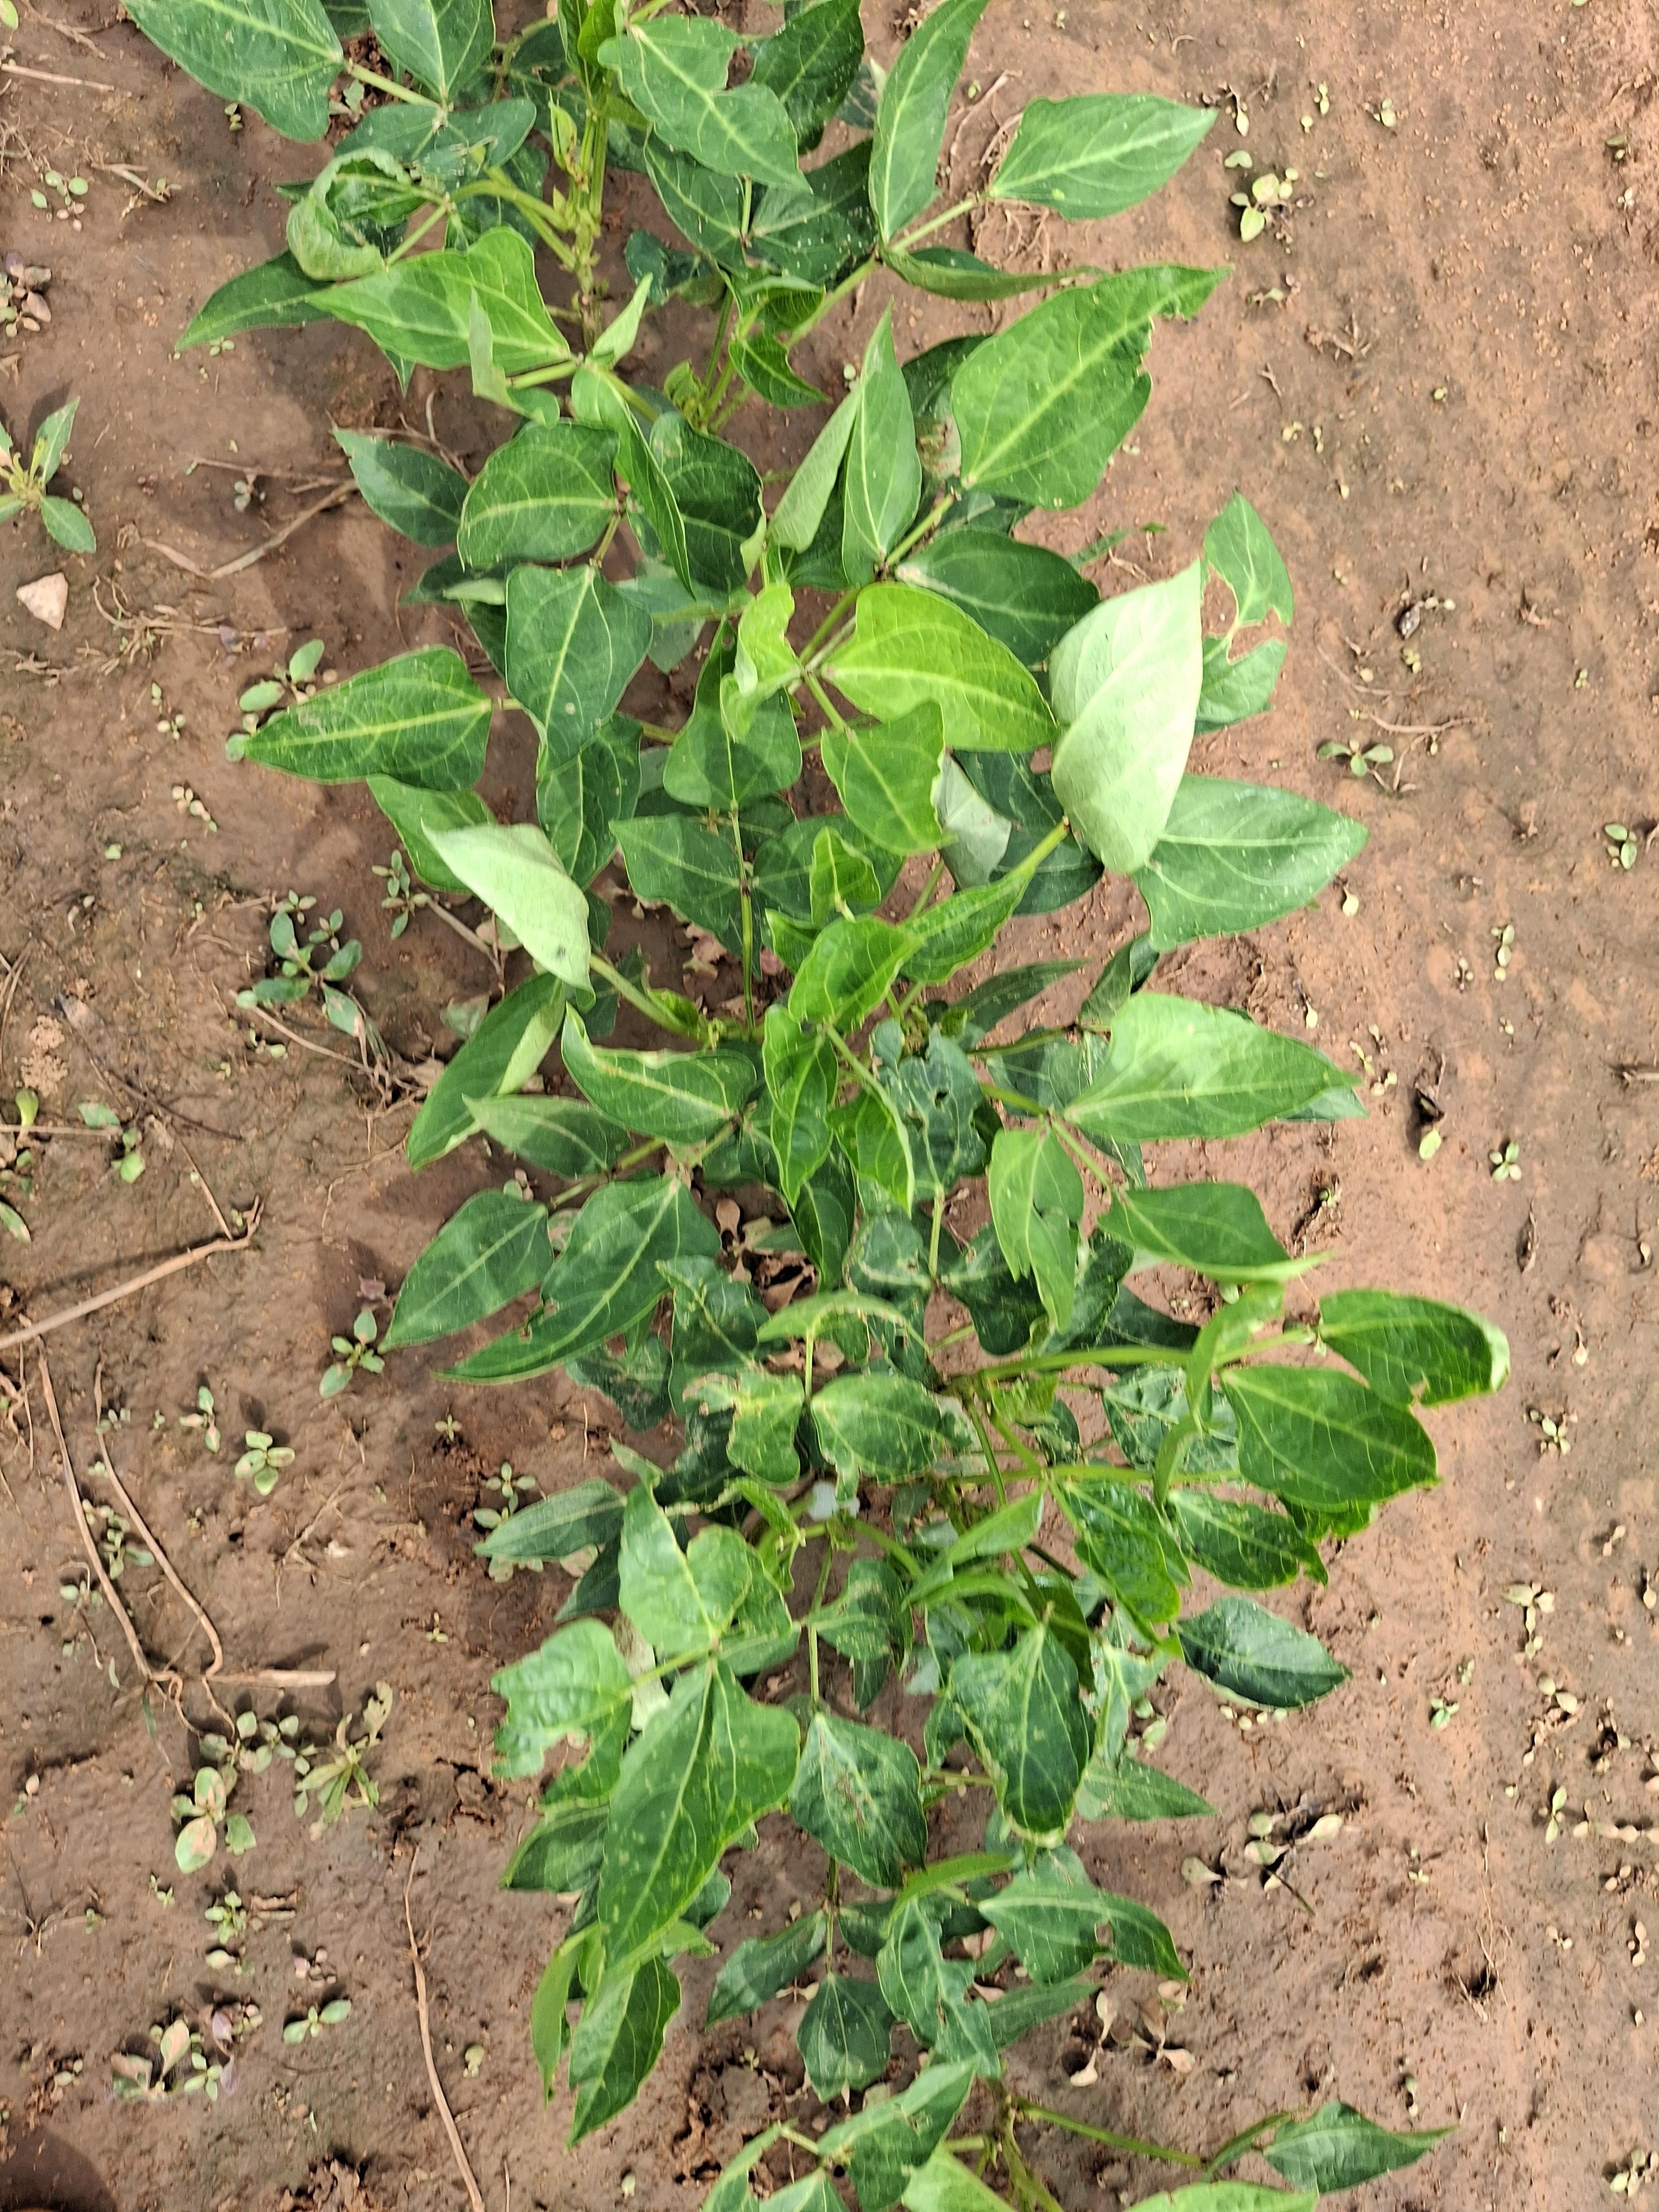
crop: cowpea
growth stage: vegetative
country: Nigeria
